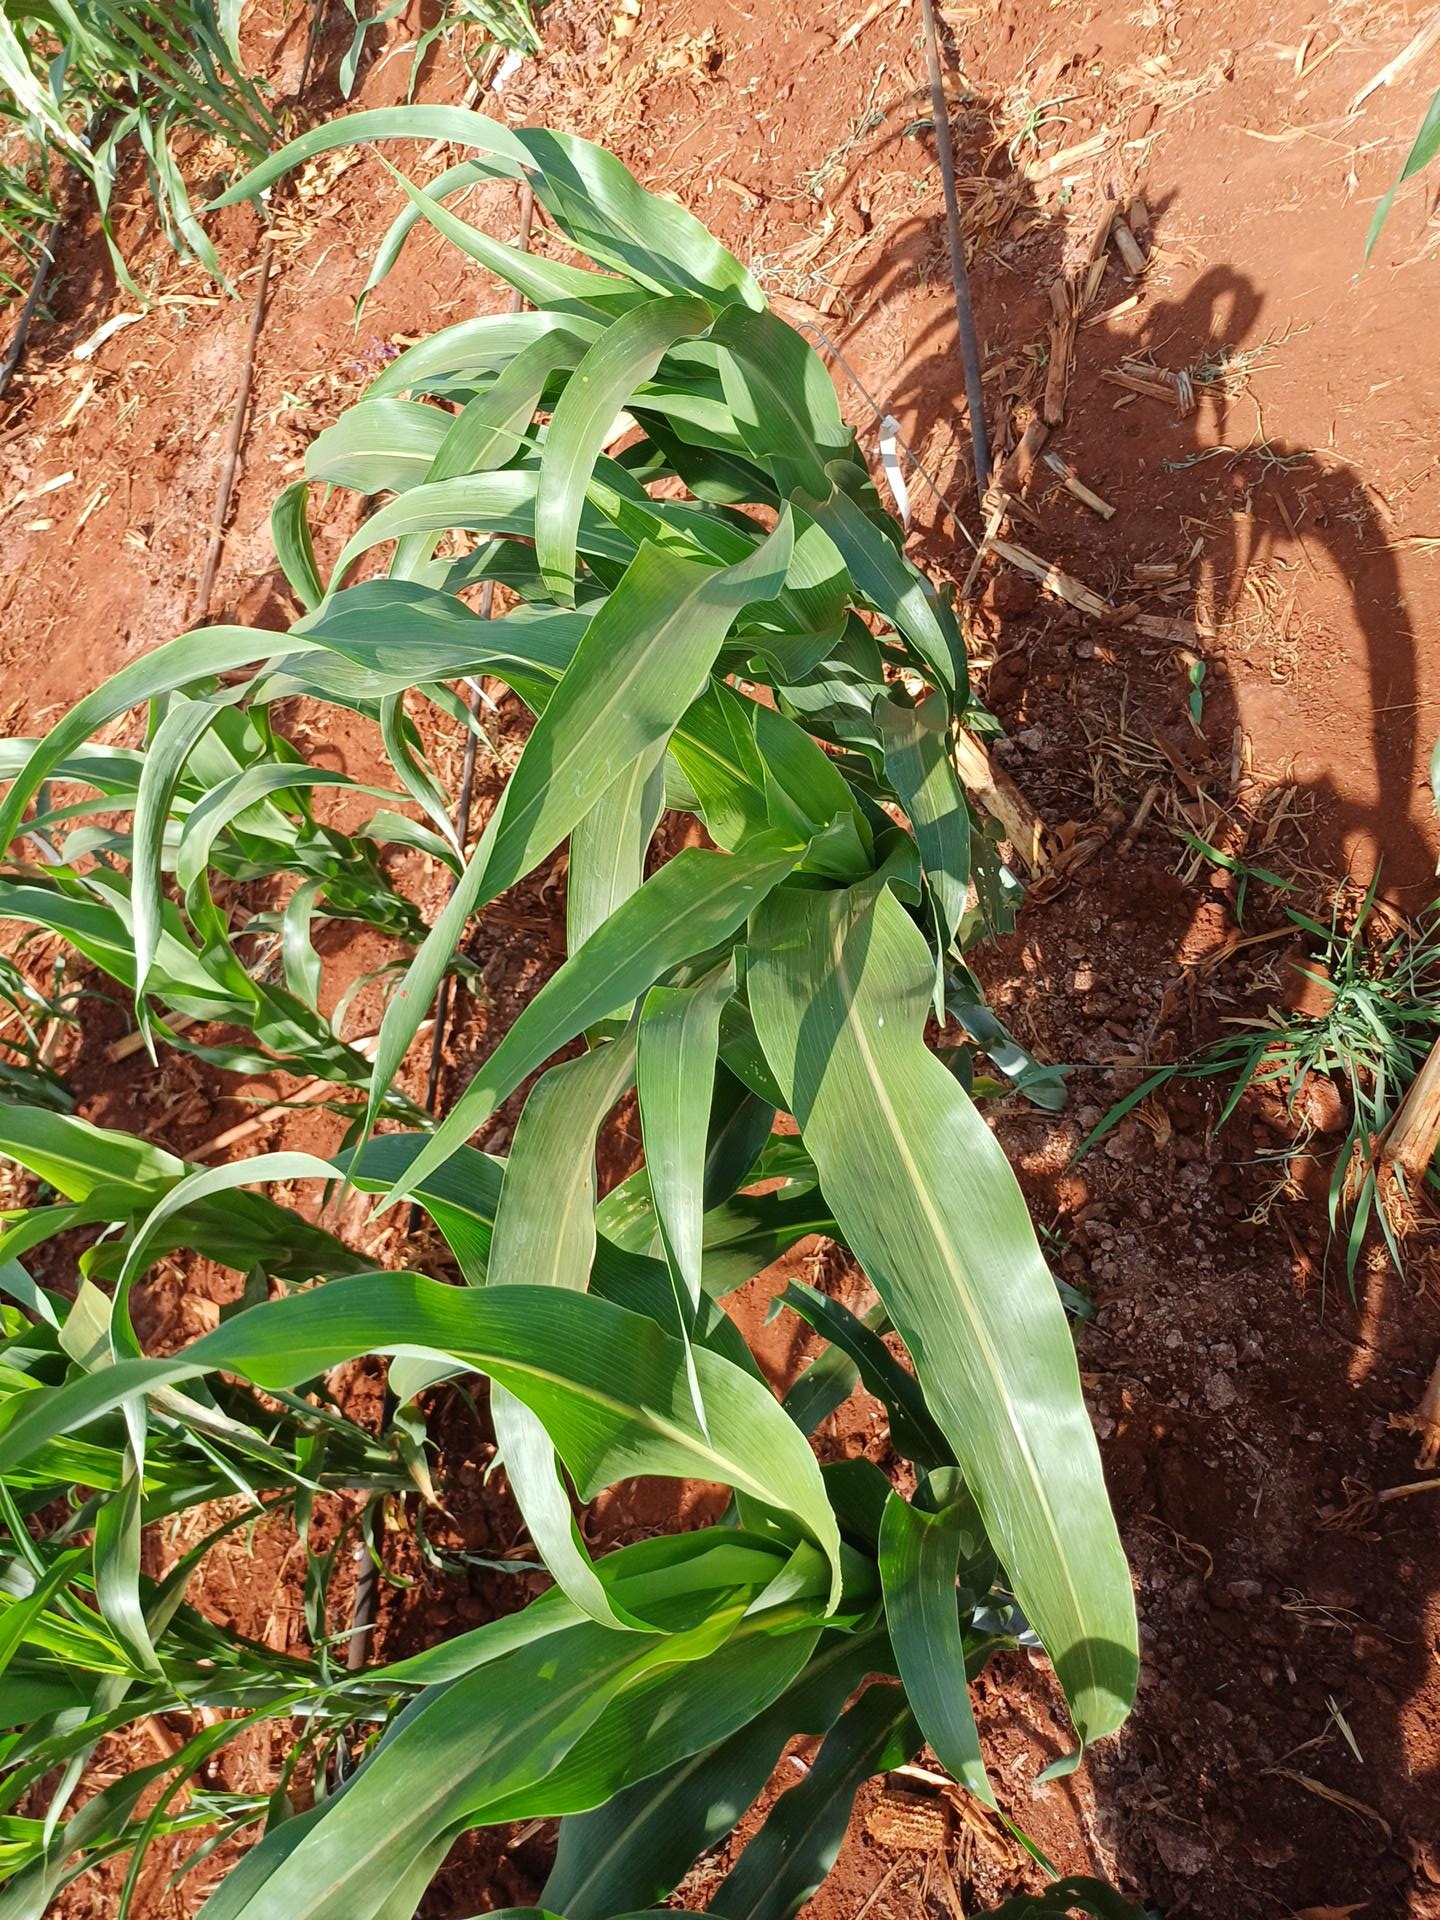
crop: sorghum
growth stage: vegetative
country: Kenya
